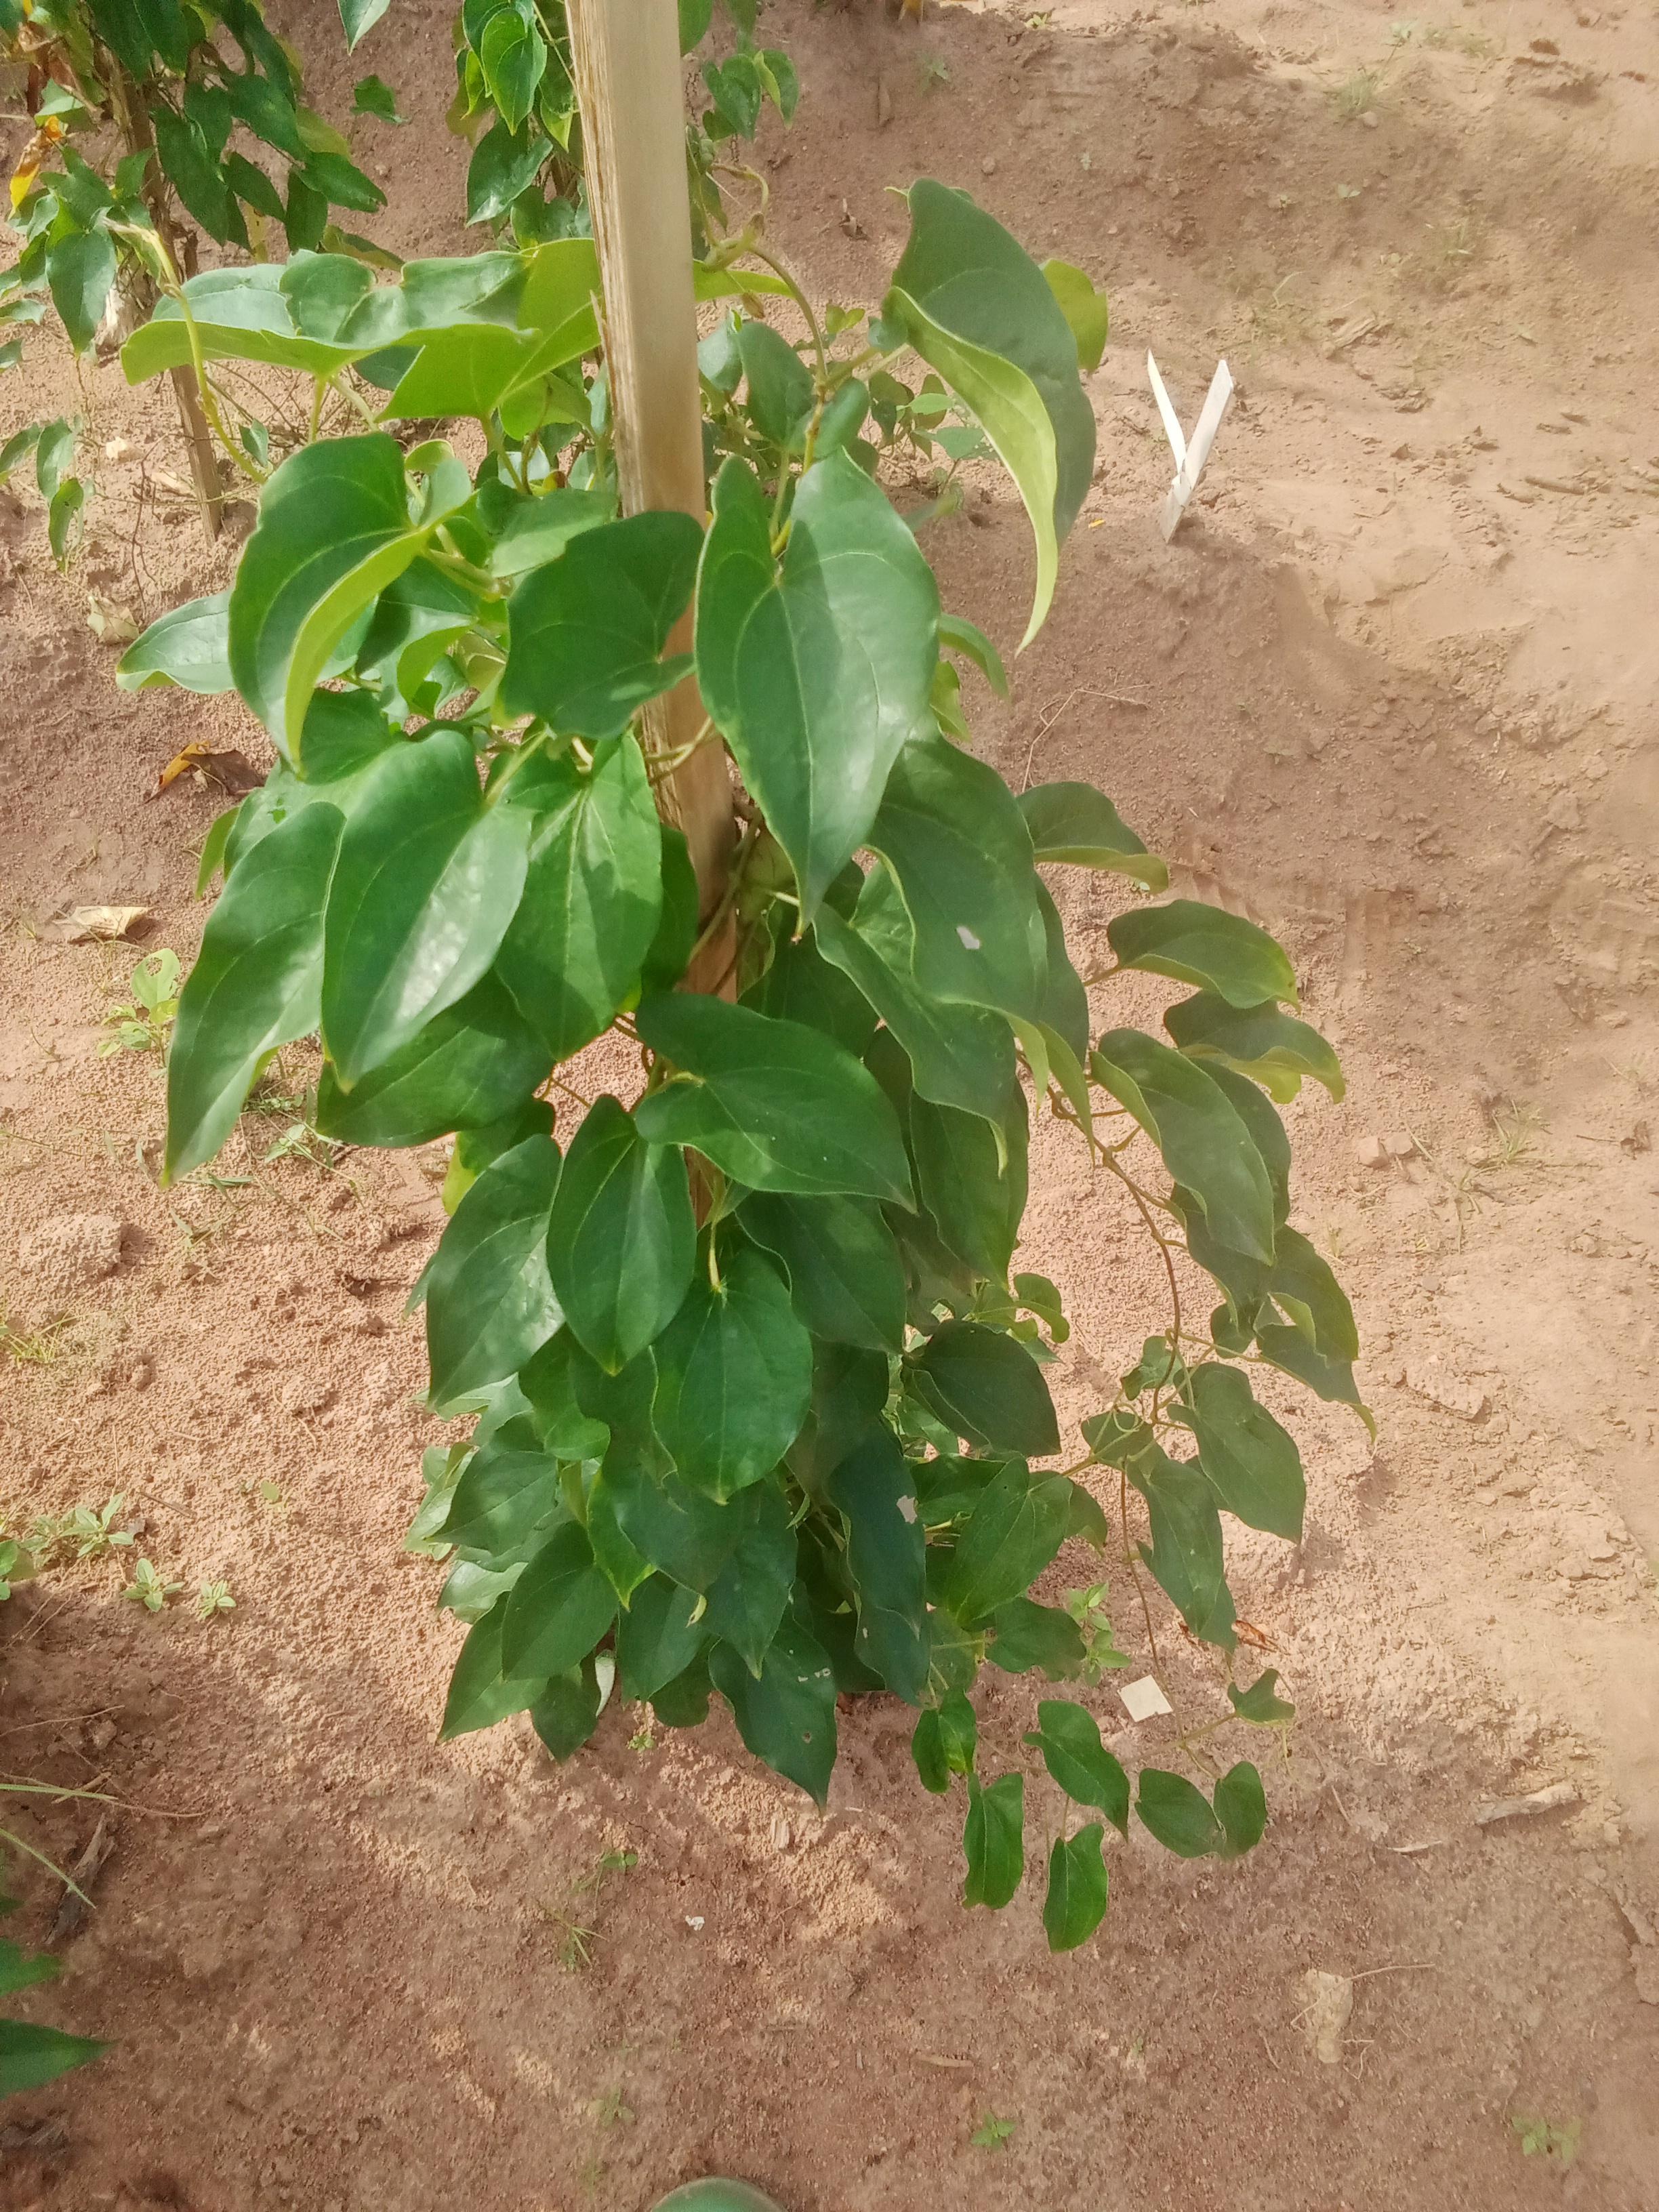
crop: yam
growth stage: vegetative
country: Nigeria
